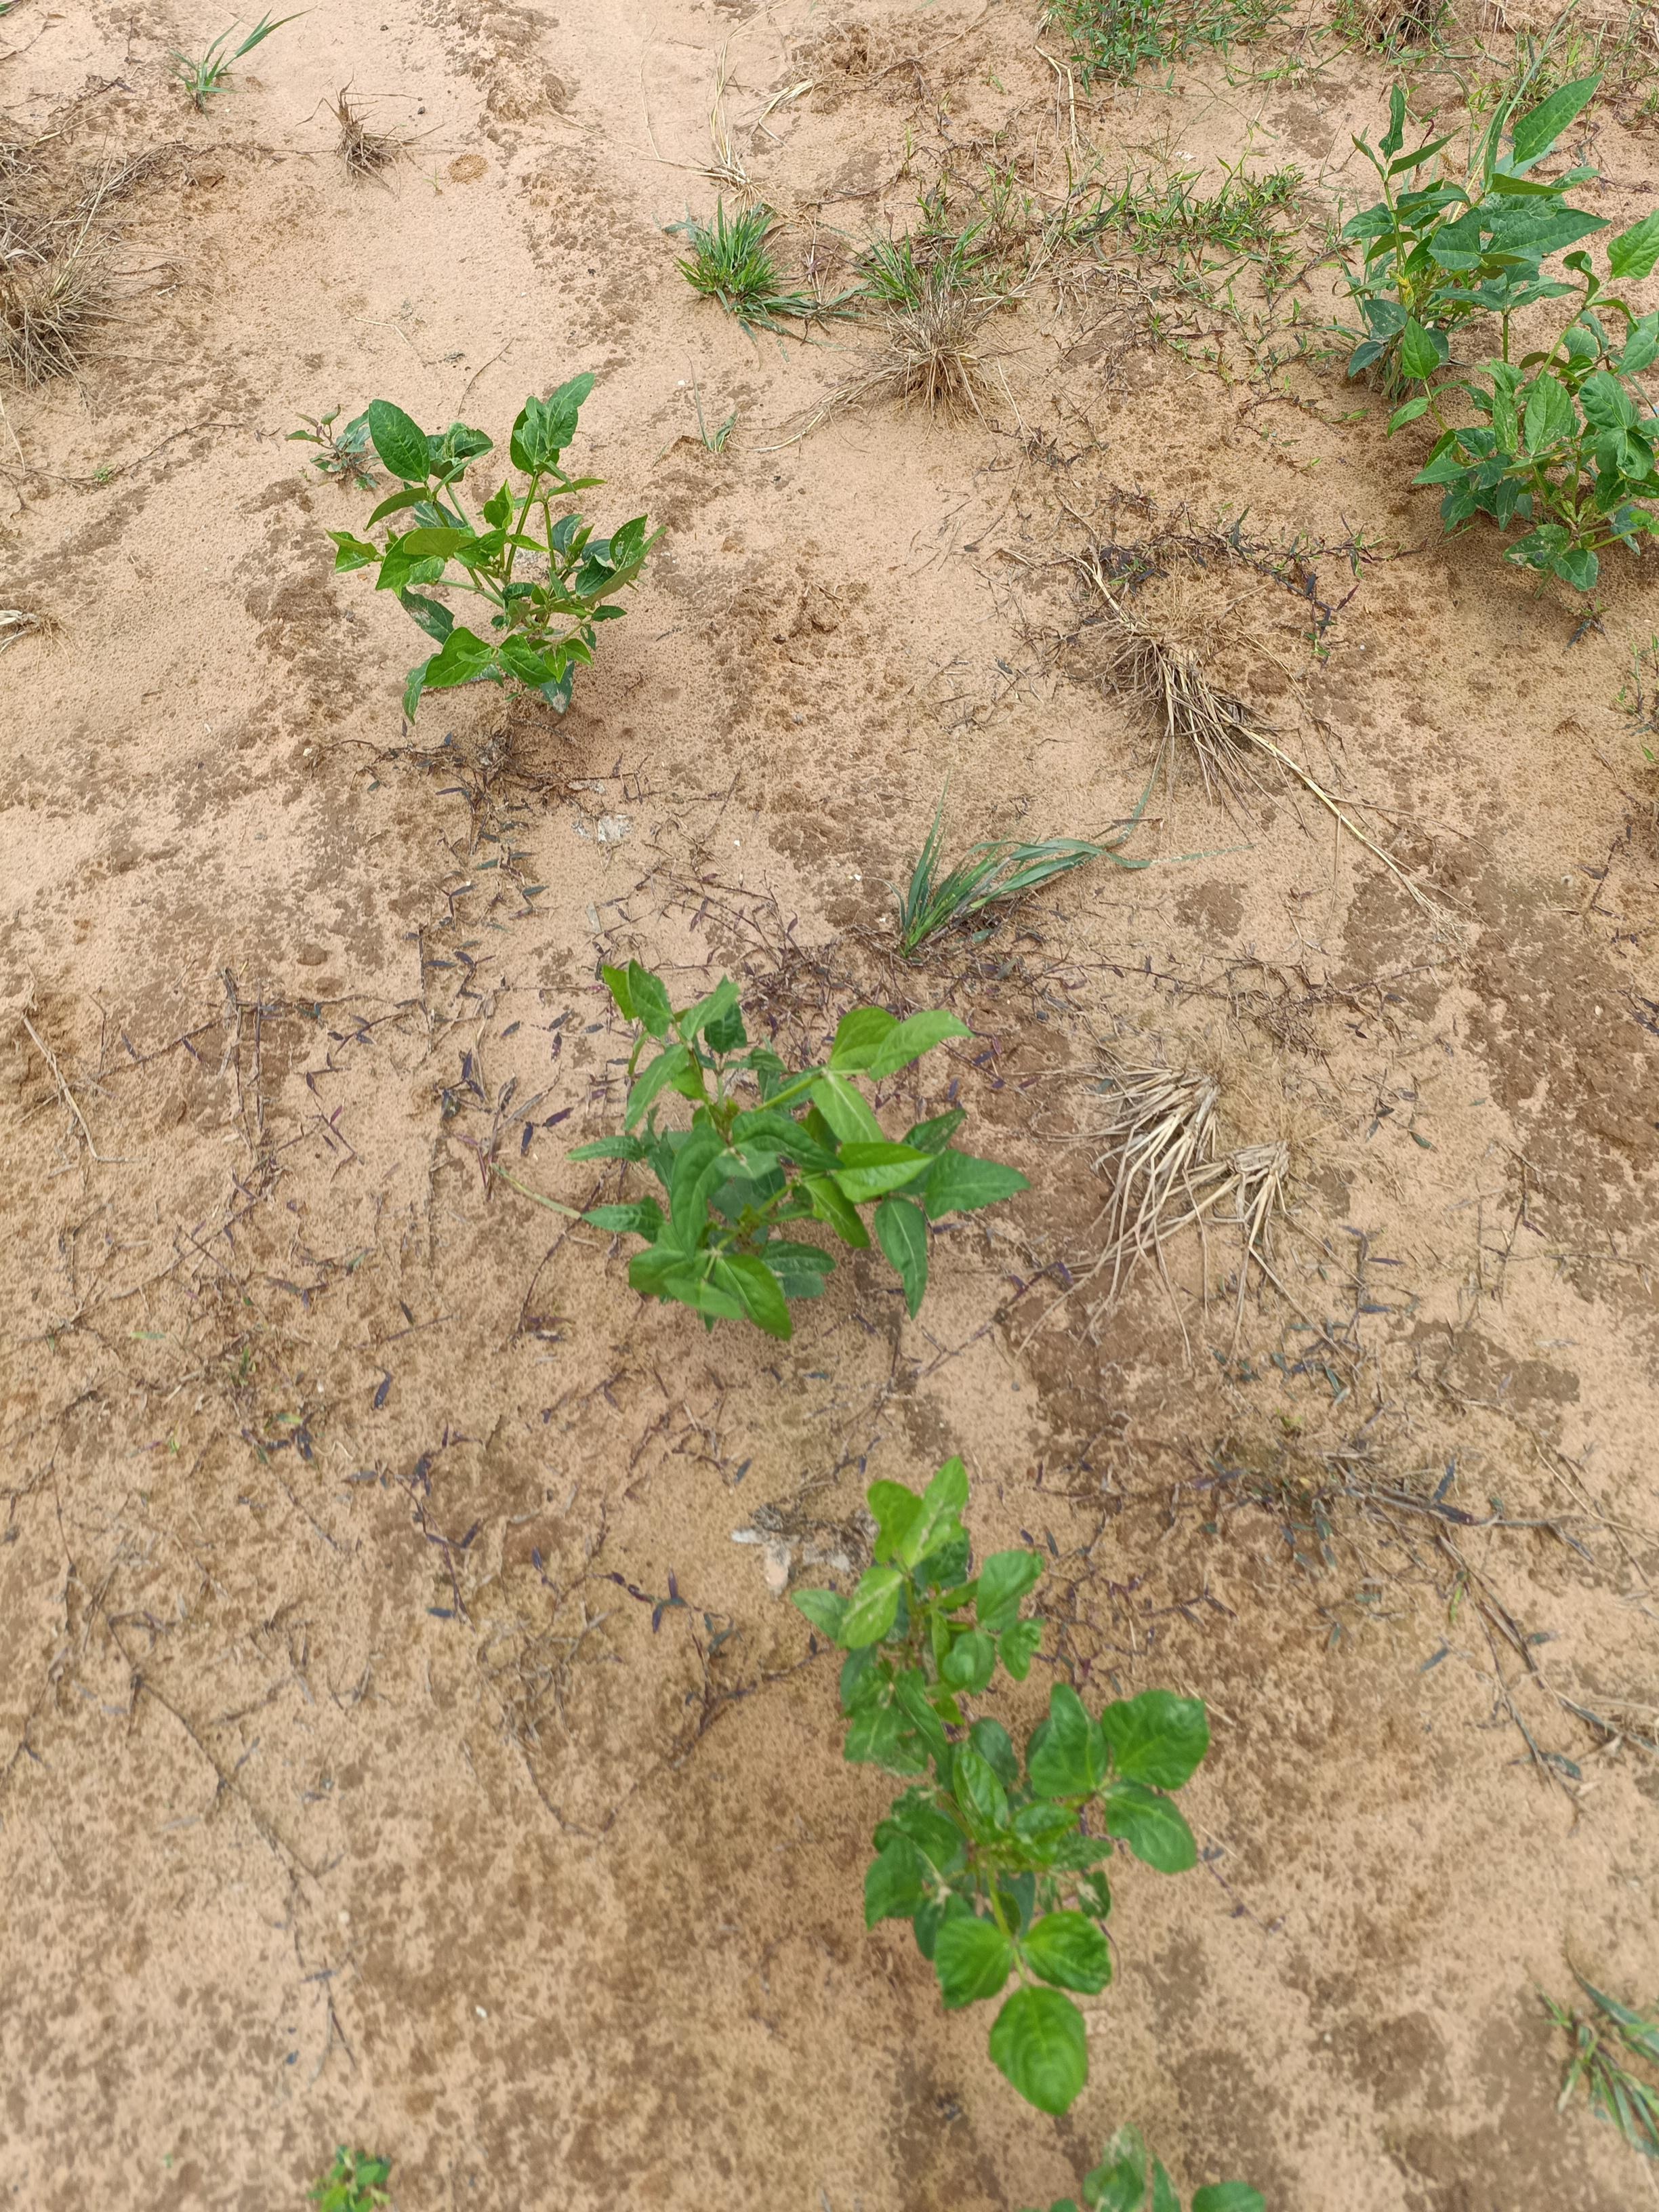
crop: cowpea
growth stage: emergence
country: Nigeria
